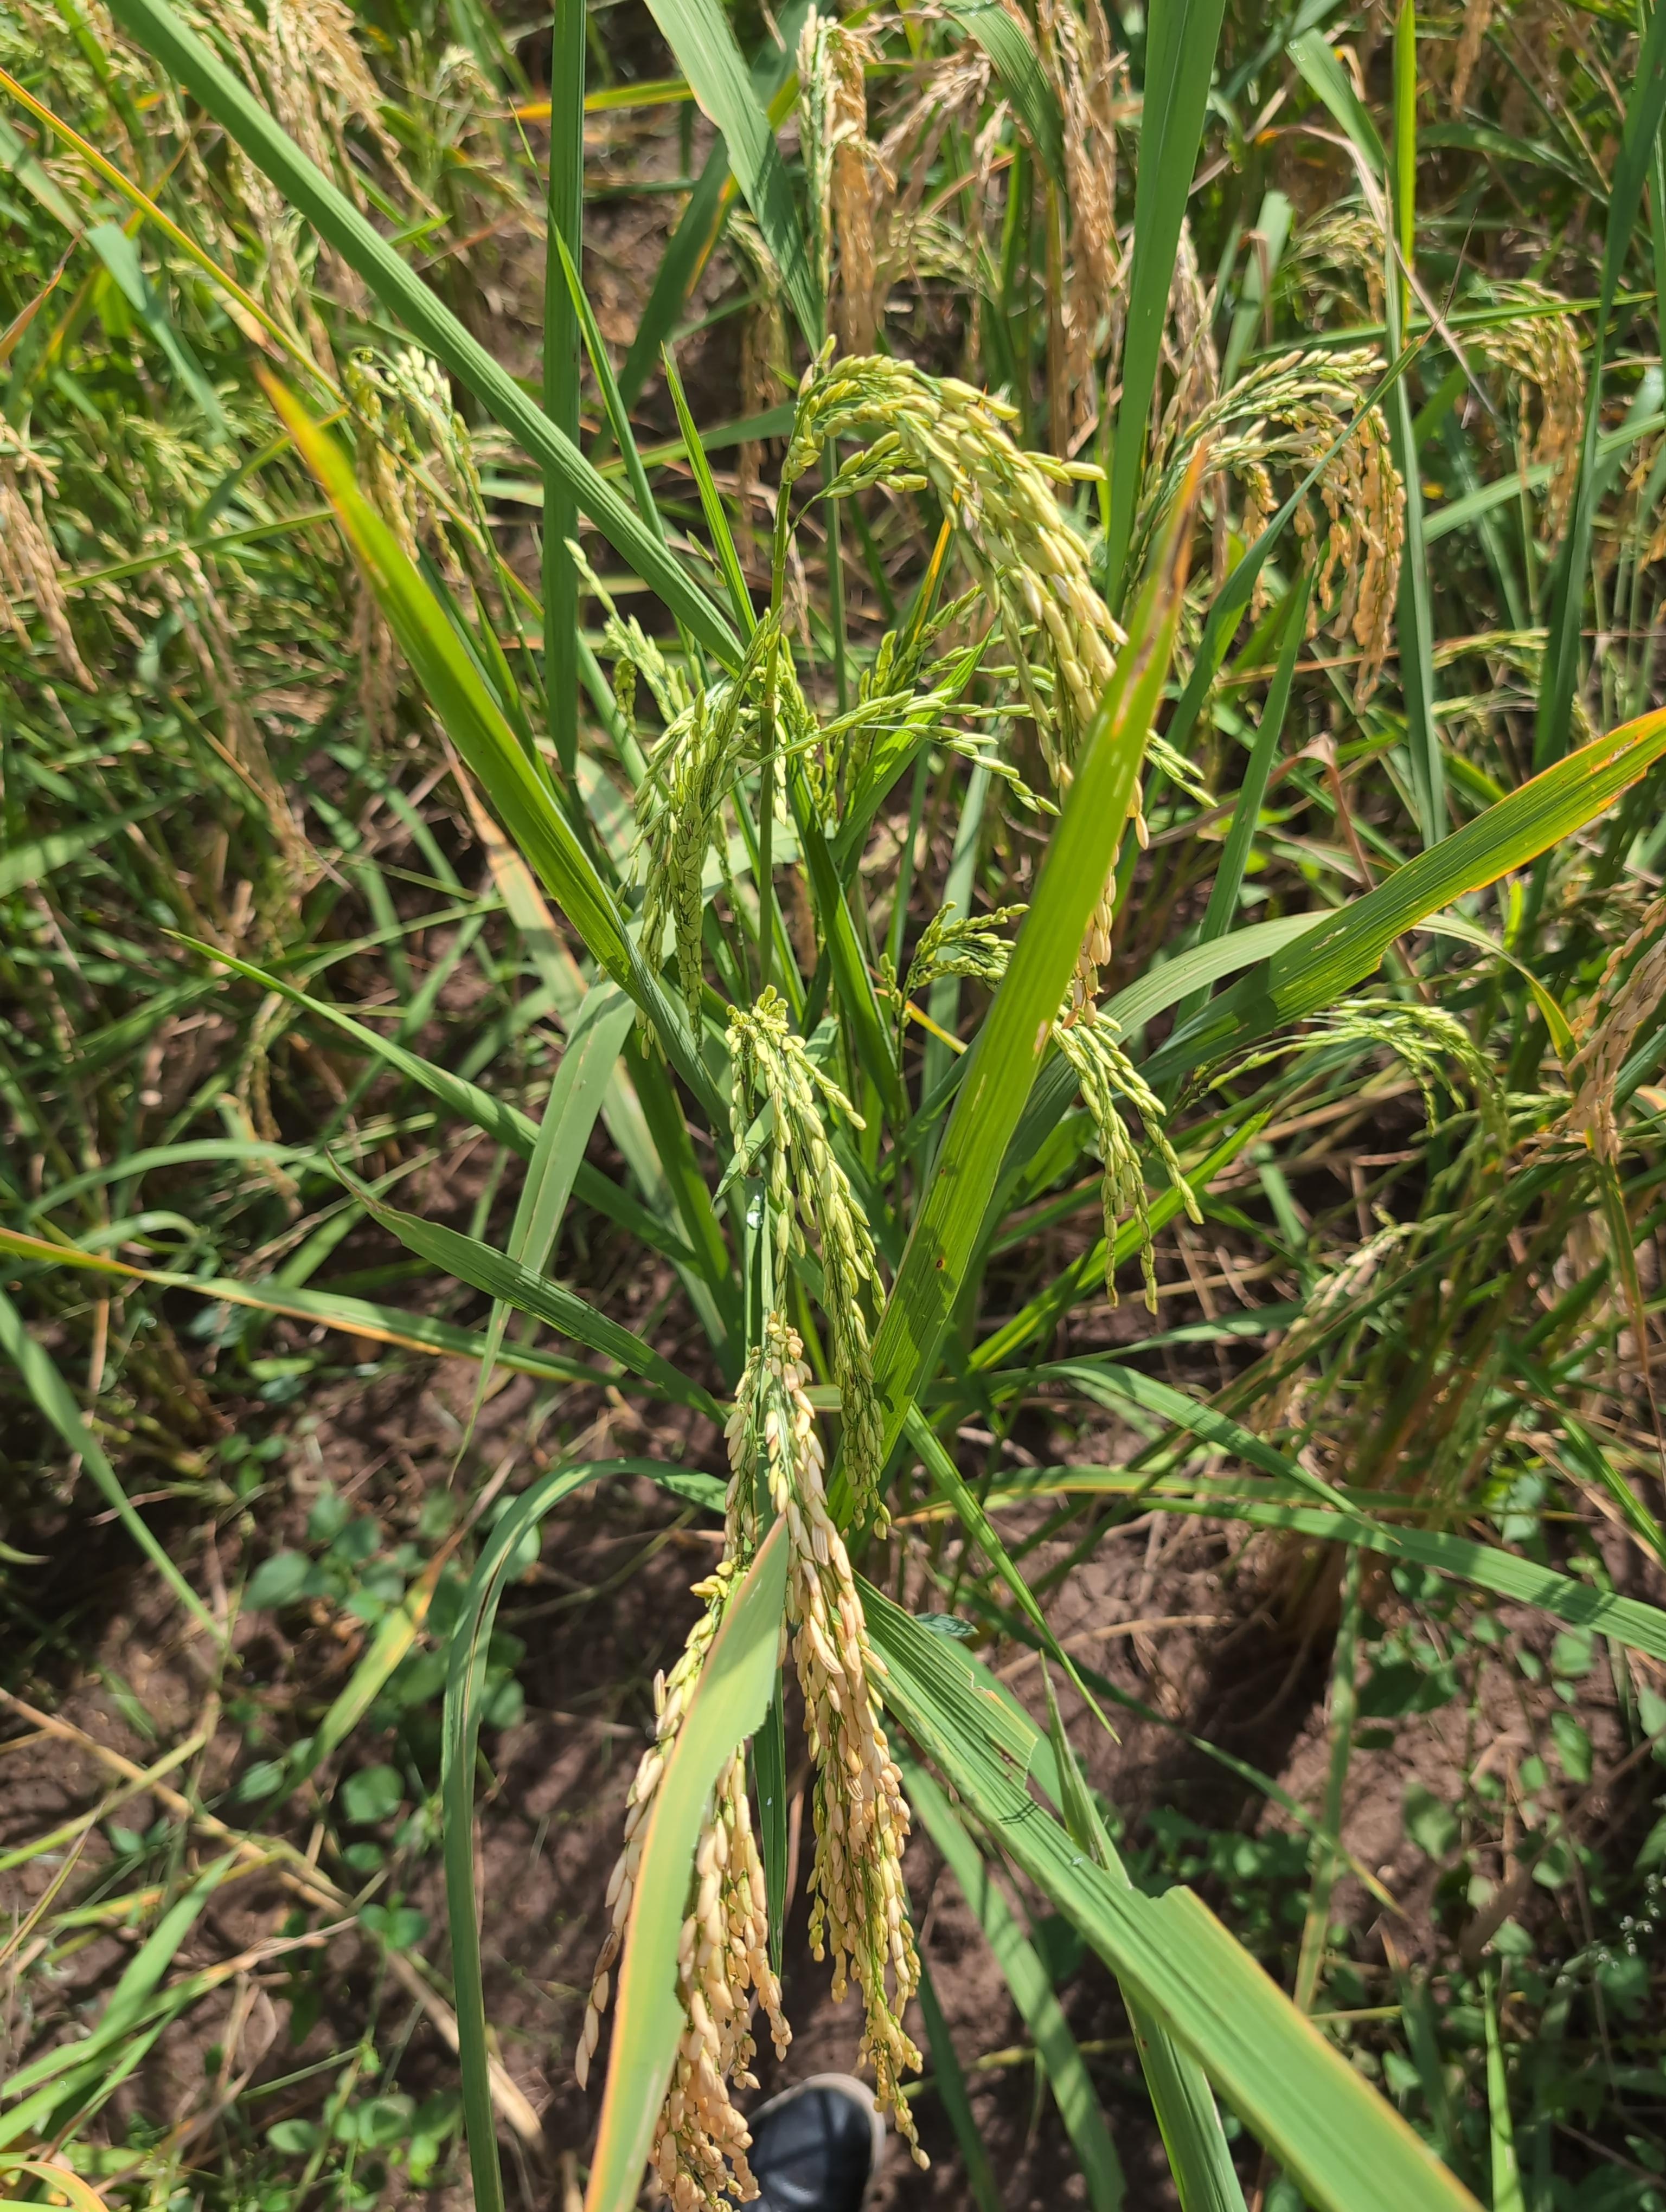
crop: rice
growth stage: ripening
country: Côte d'Ivoire
